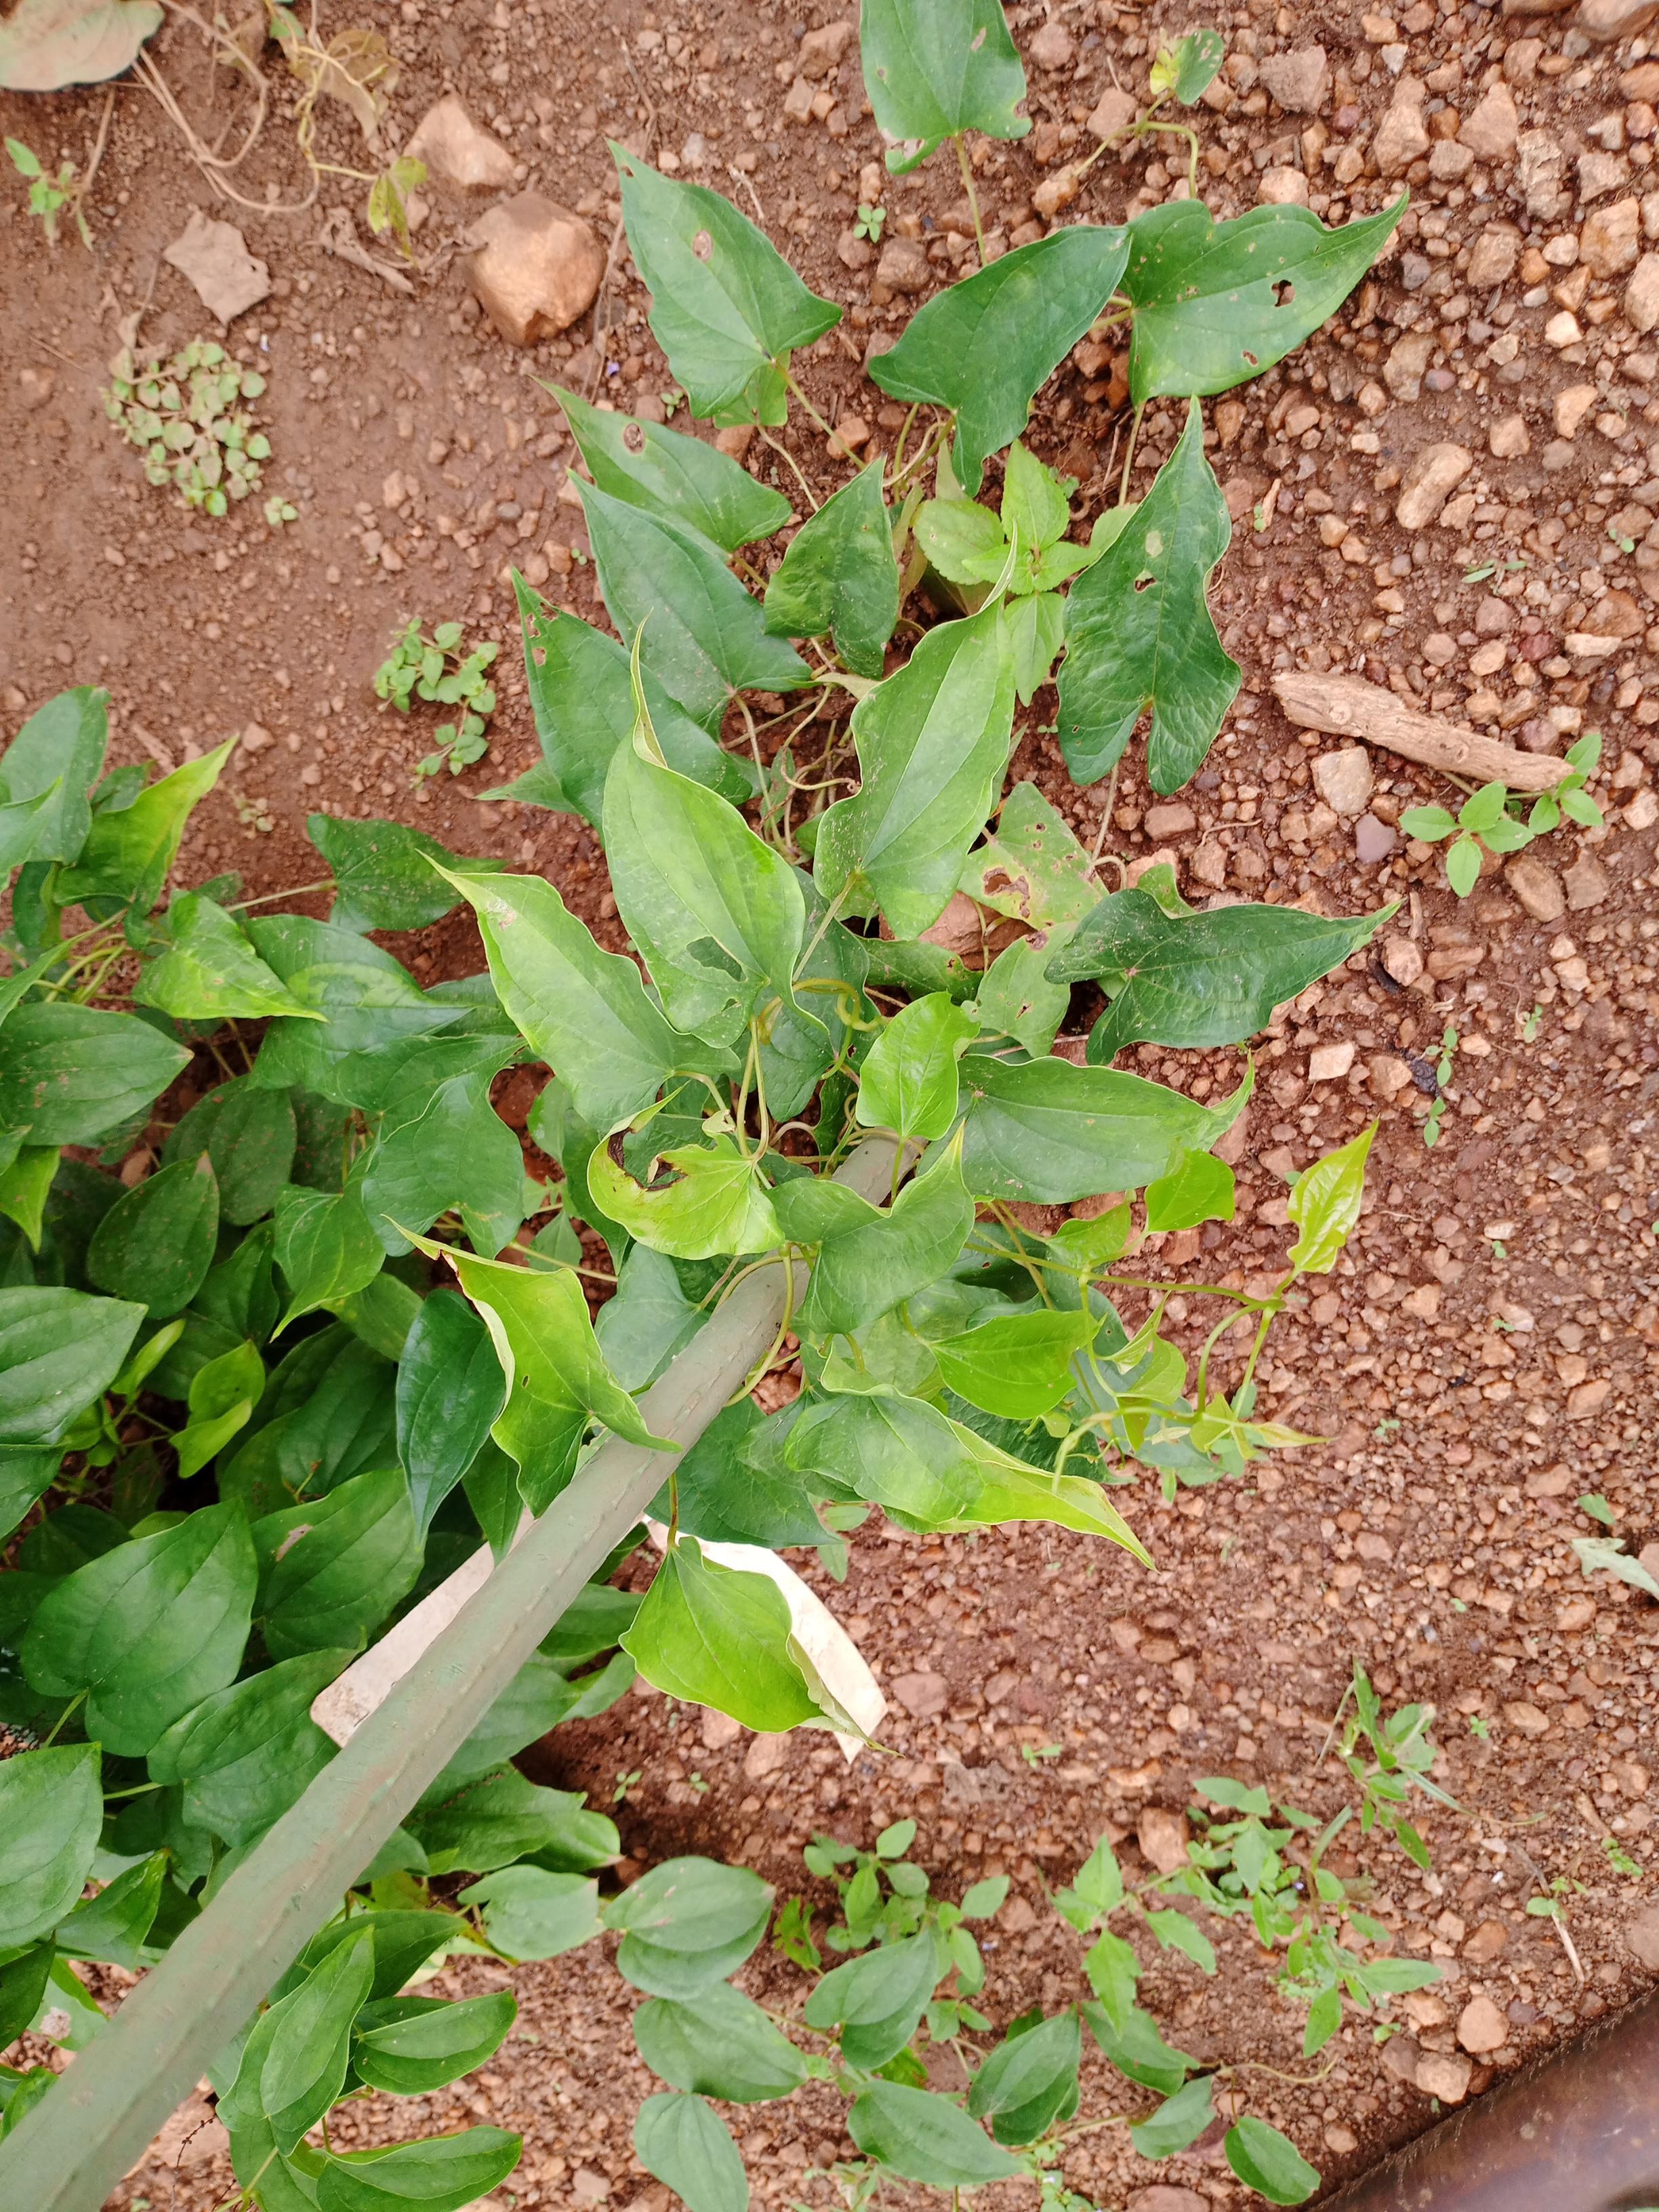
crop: yam
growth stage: vegetative
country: Nigeria
